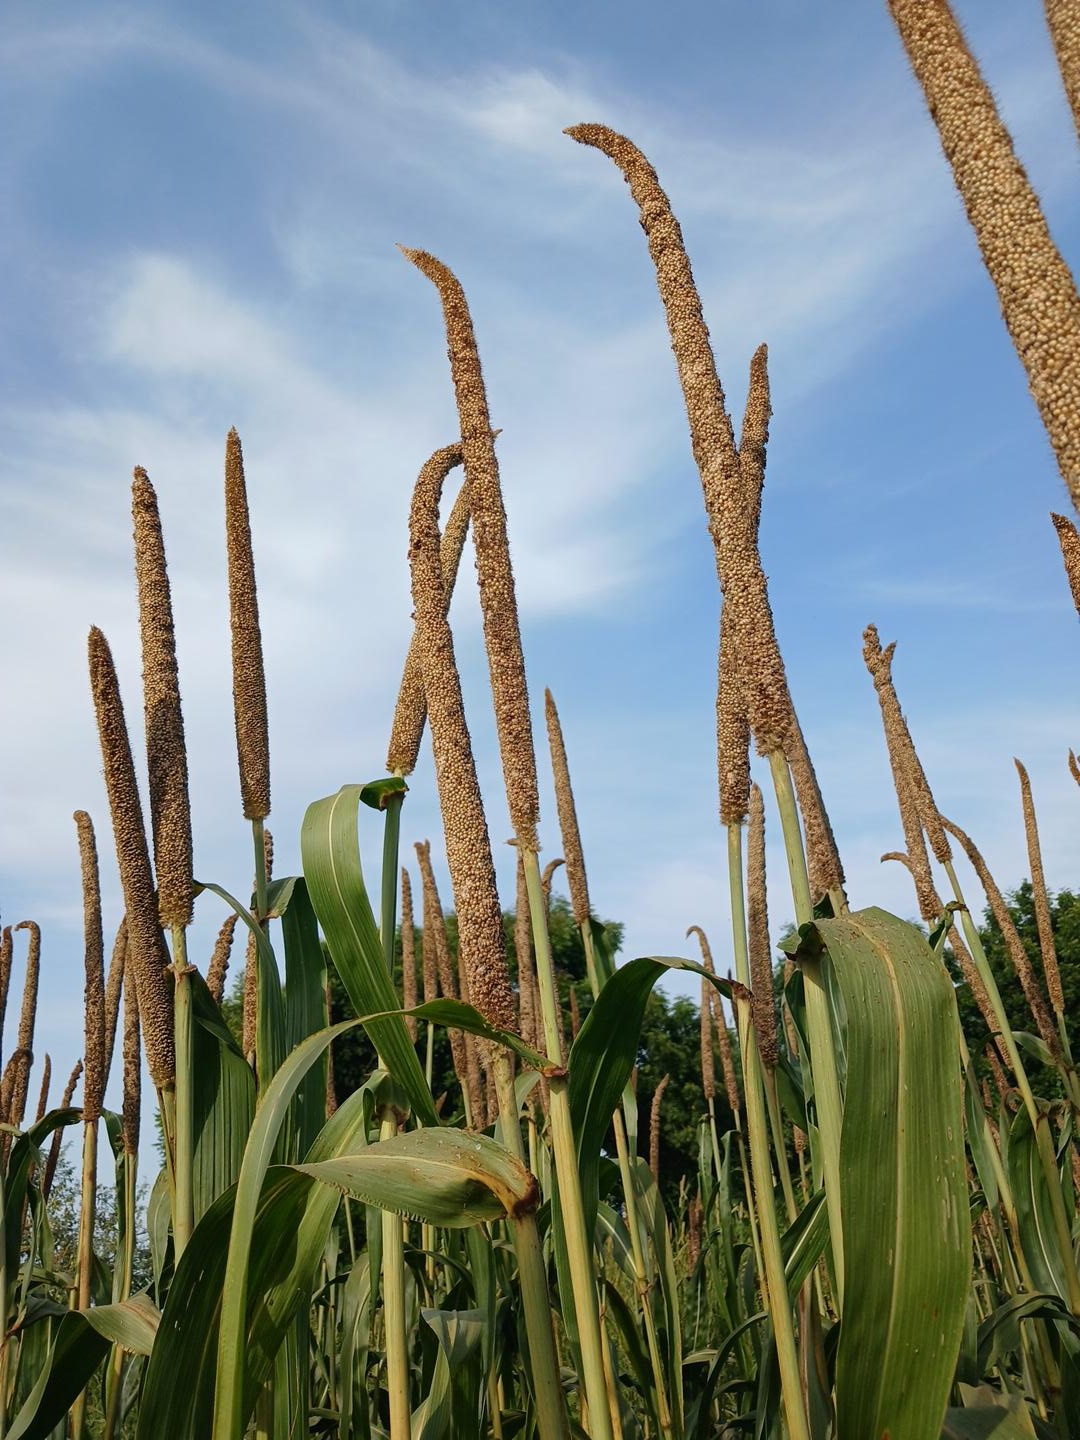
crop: pearl millet
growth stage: maturity
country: Senegal
